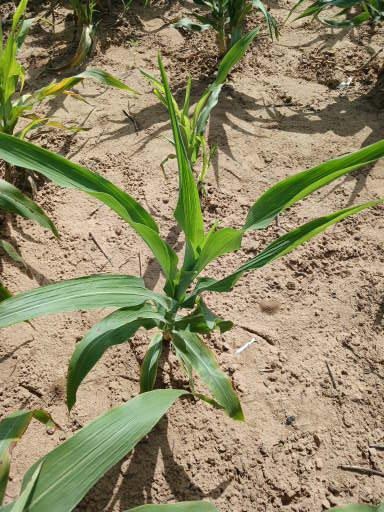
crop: sorghum
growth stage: vegetative
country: Senegal
